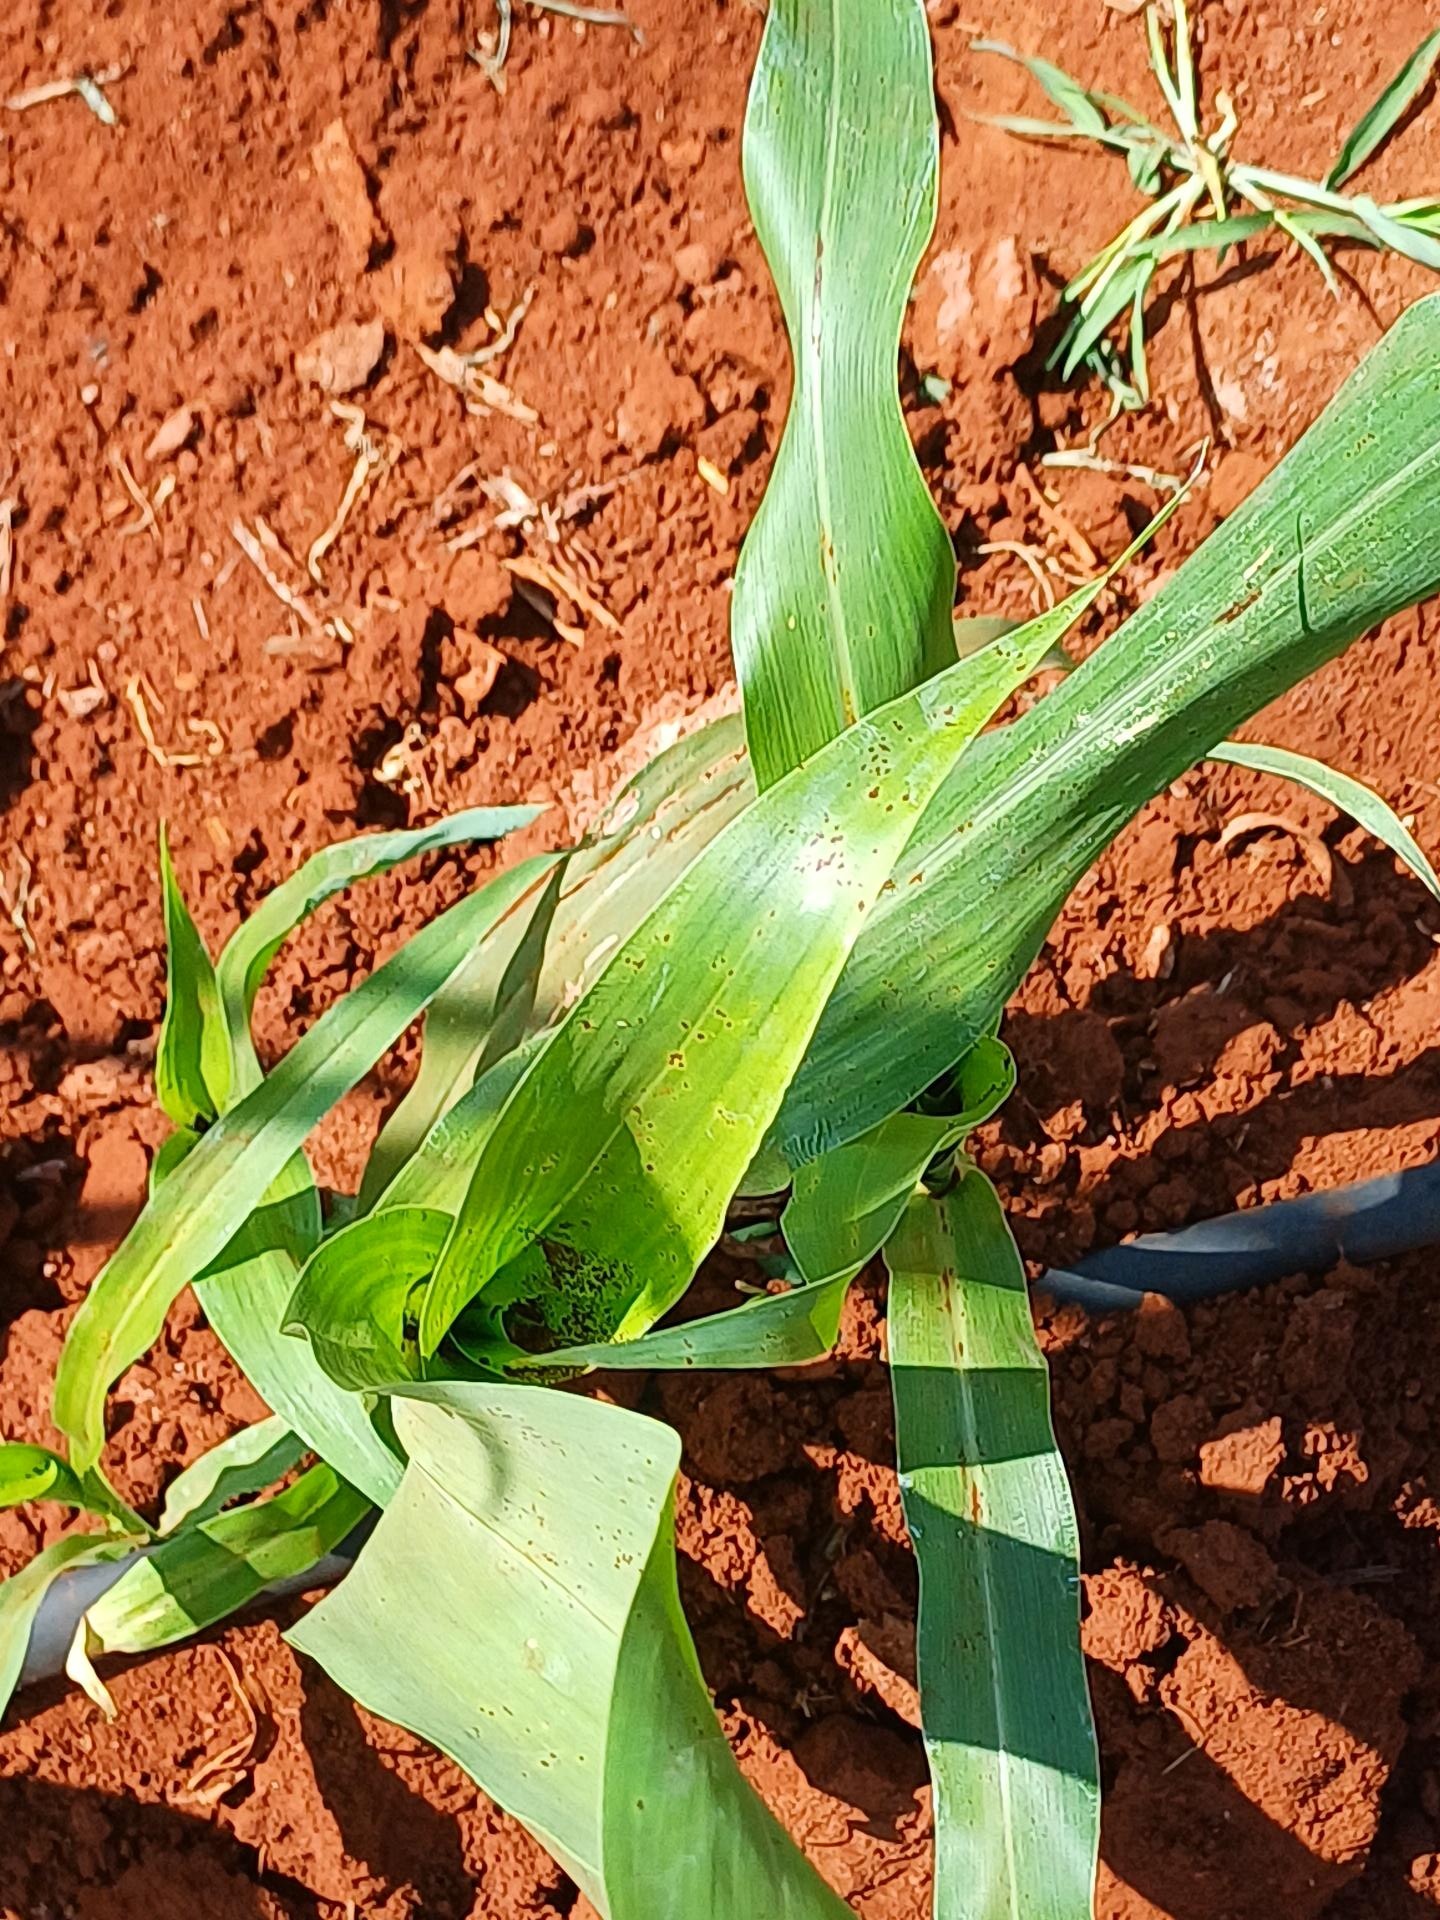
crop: sorghum
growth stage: vegetative
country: Kenya
